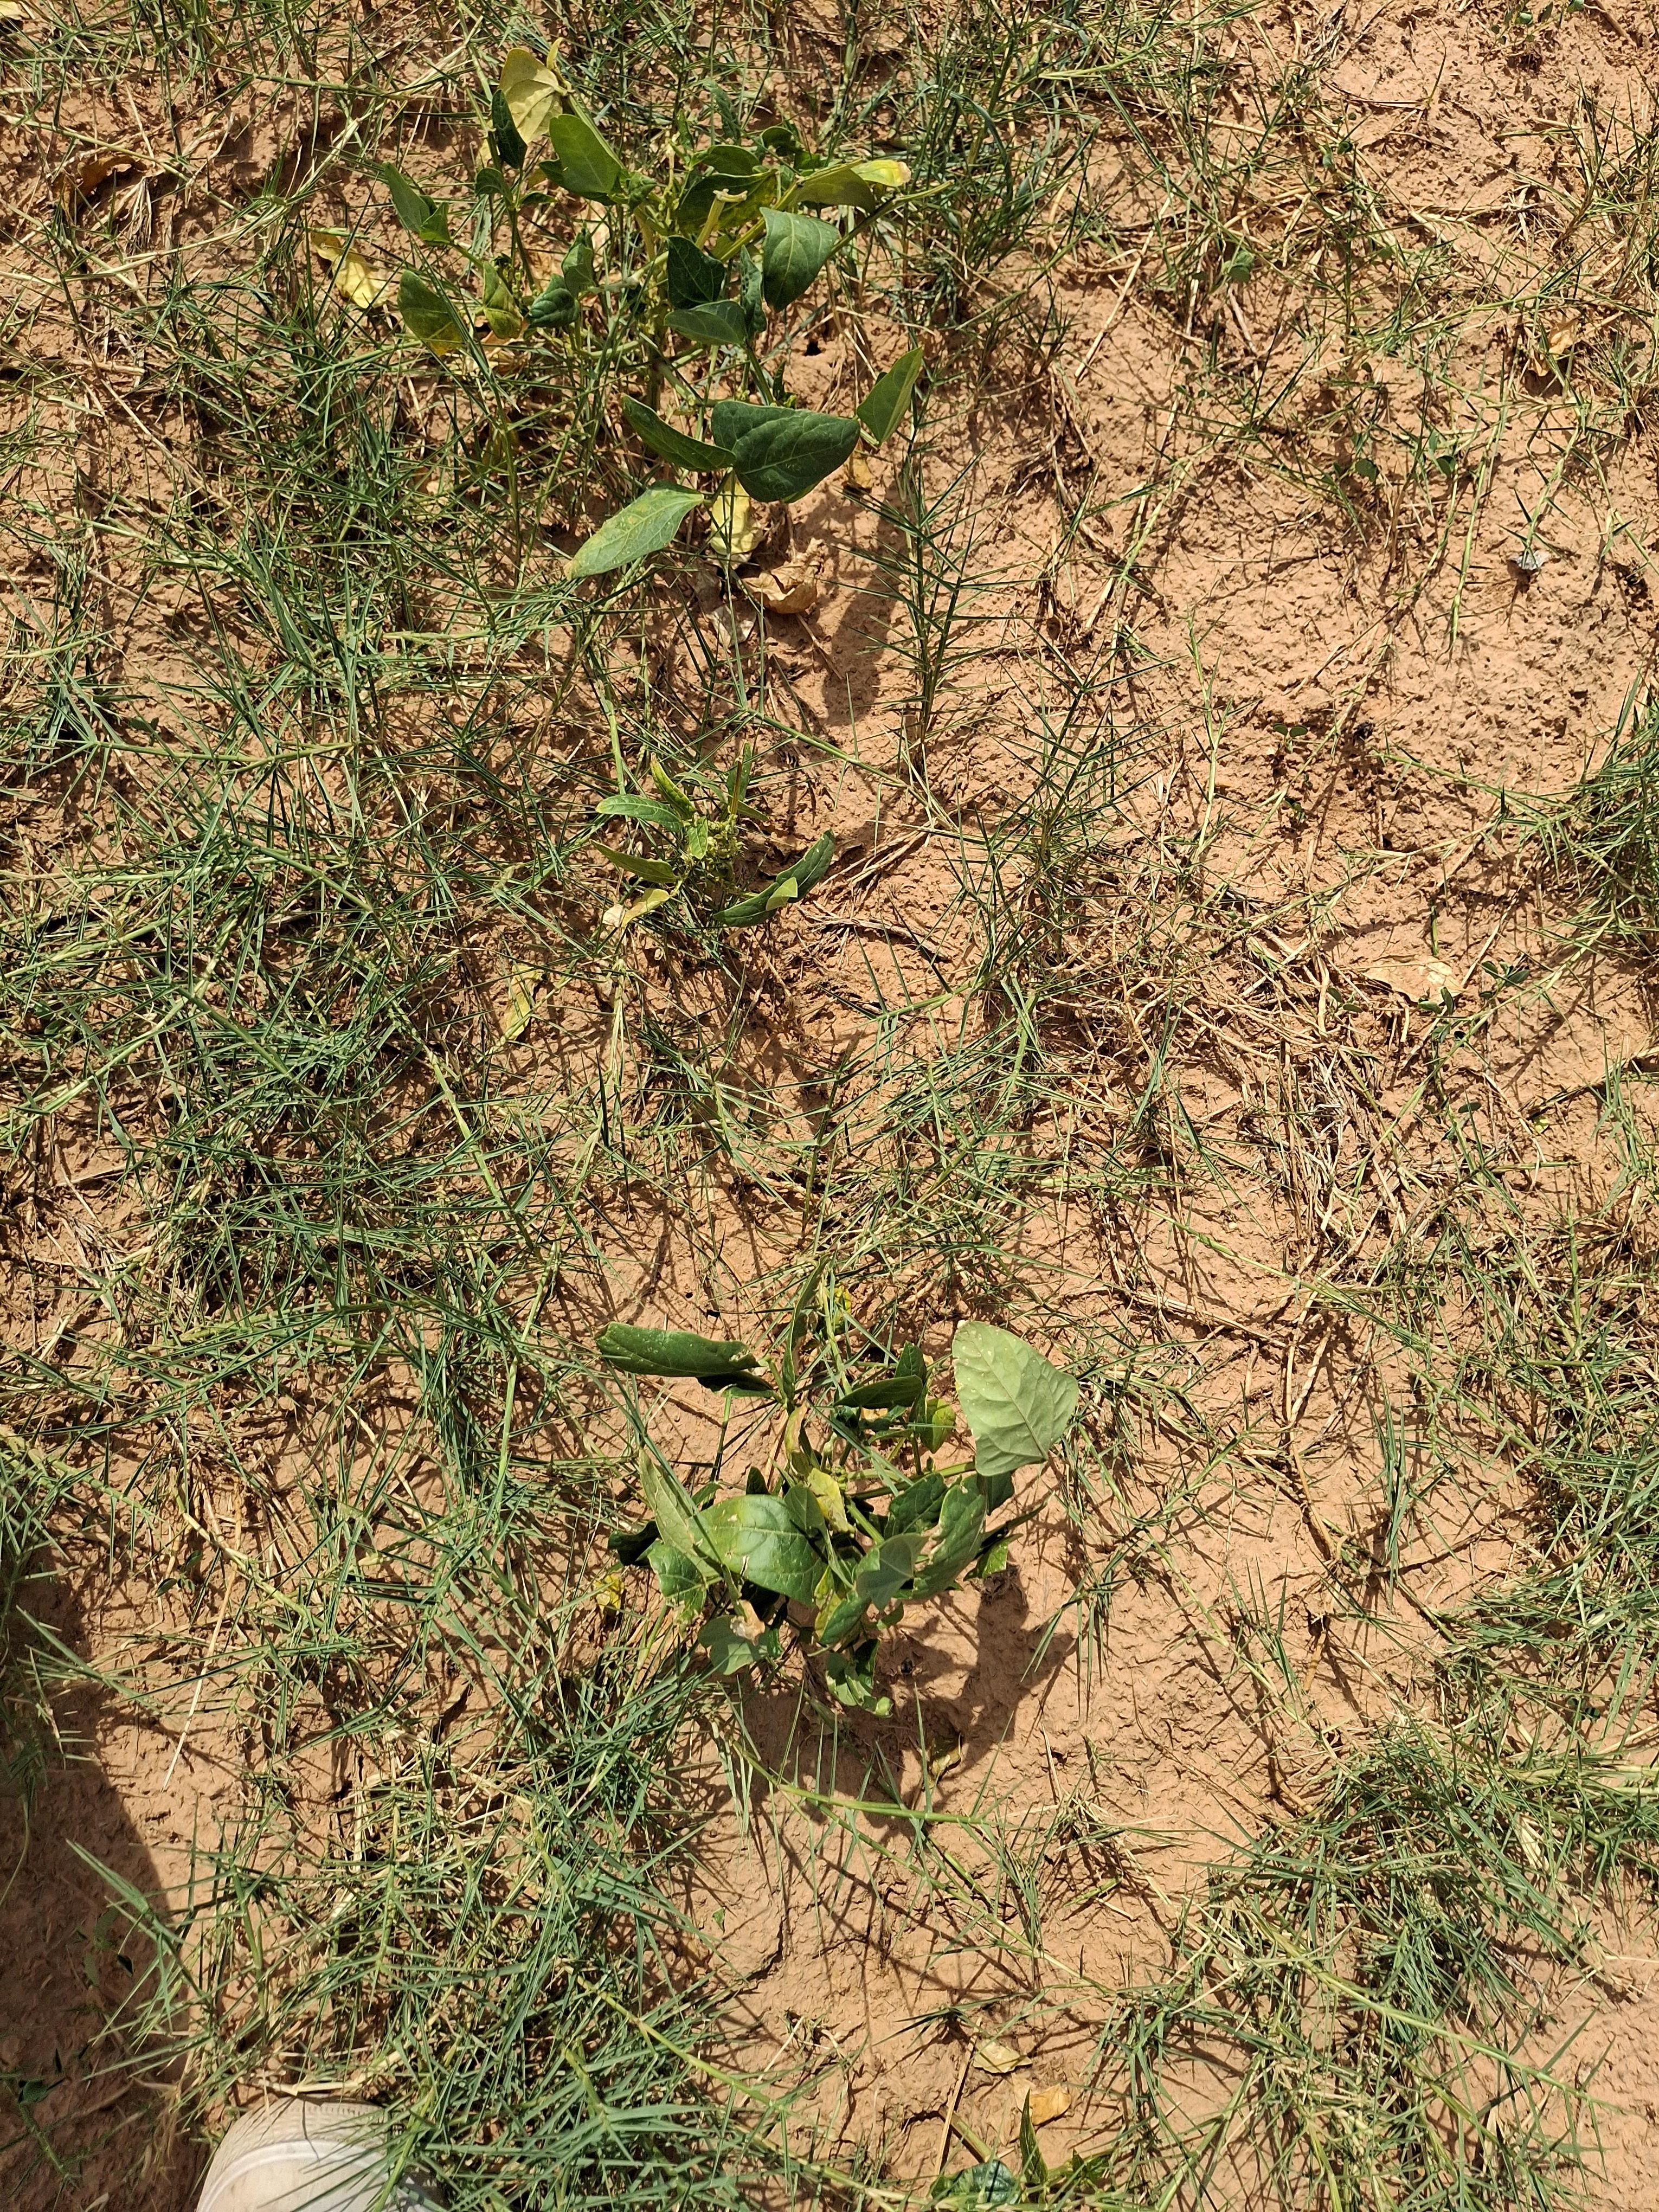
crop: cowpea
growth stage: harvest maturity
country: Nigeria
